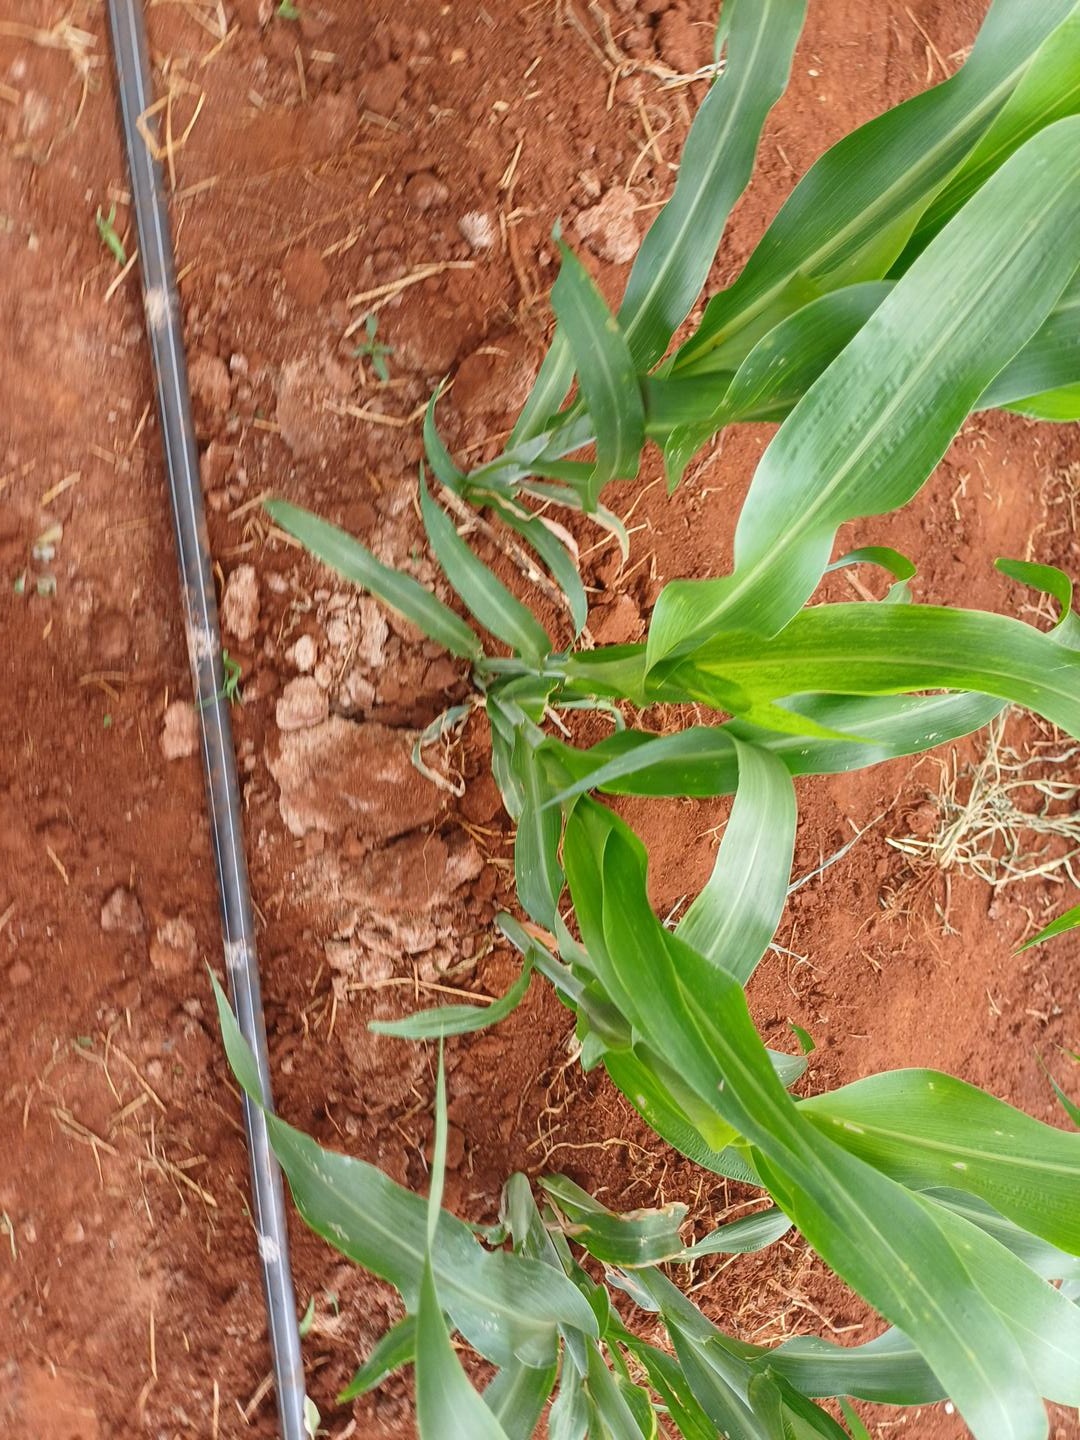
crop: sorghum
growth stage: vegetative
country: Kenya
